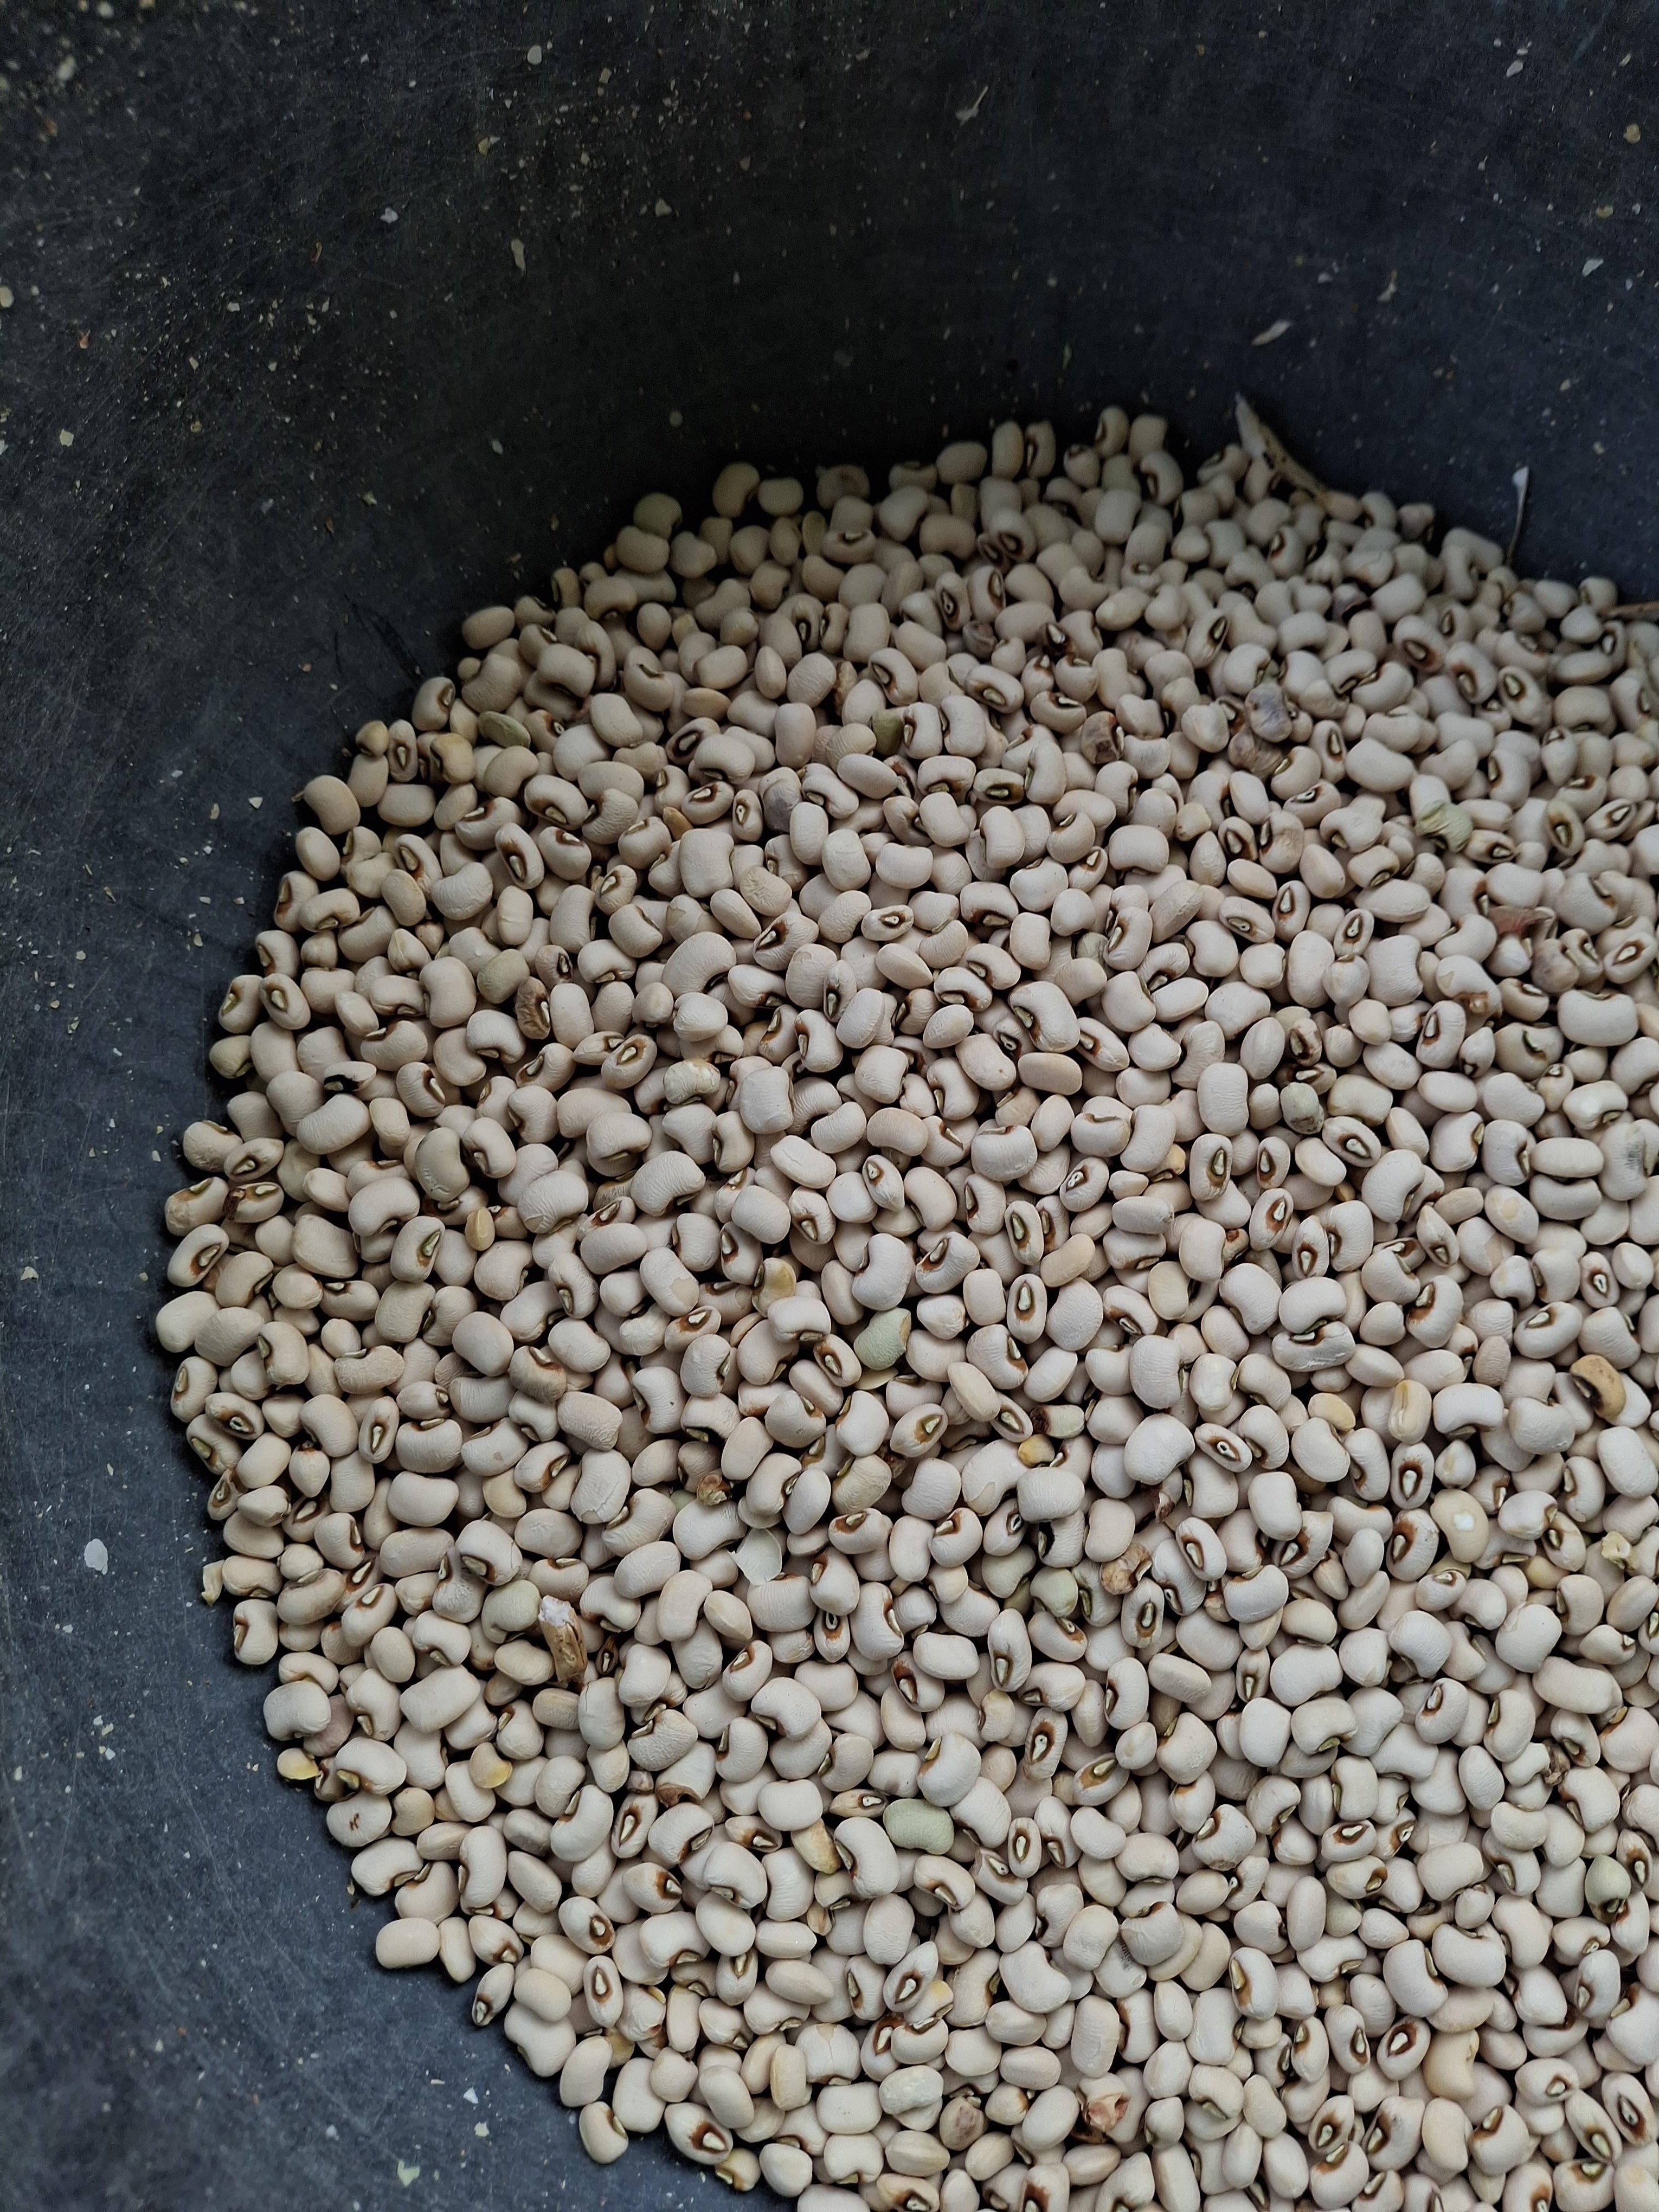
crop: cowpea
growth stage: harvest
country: Nigeria
